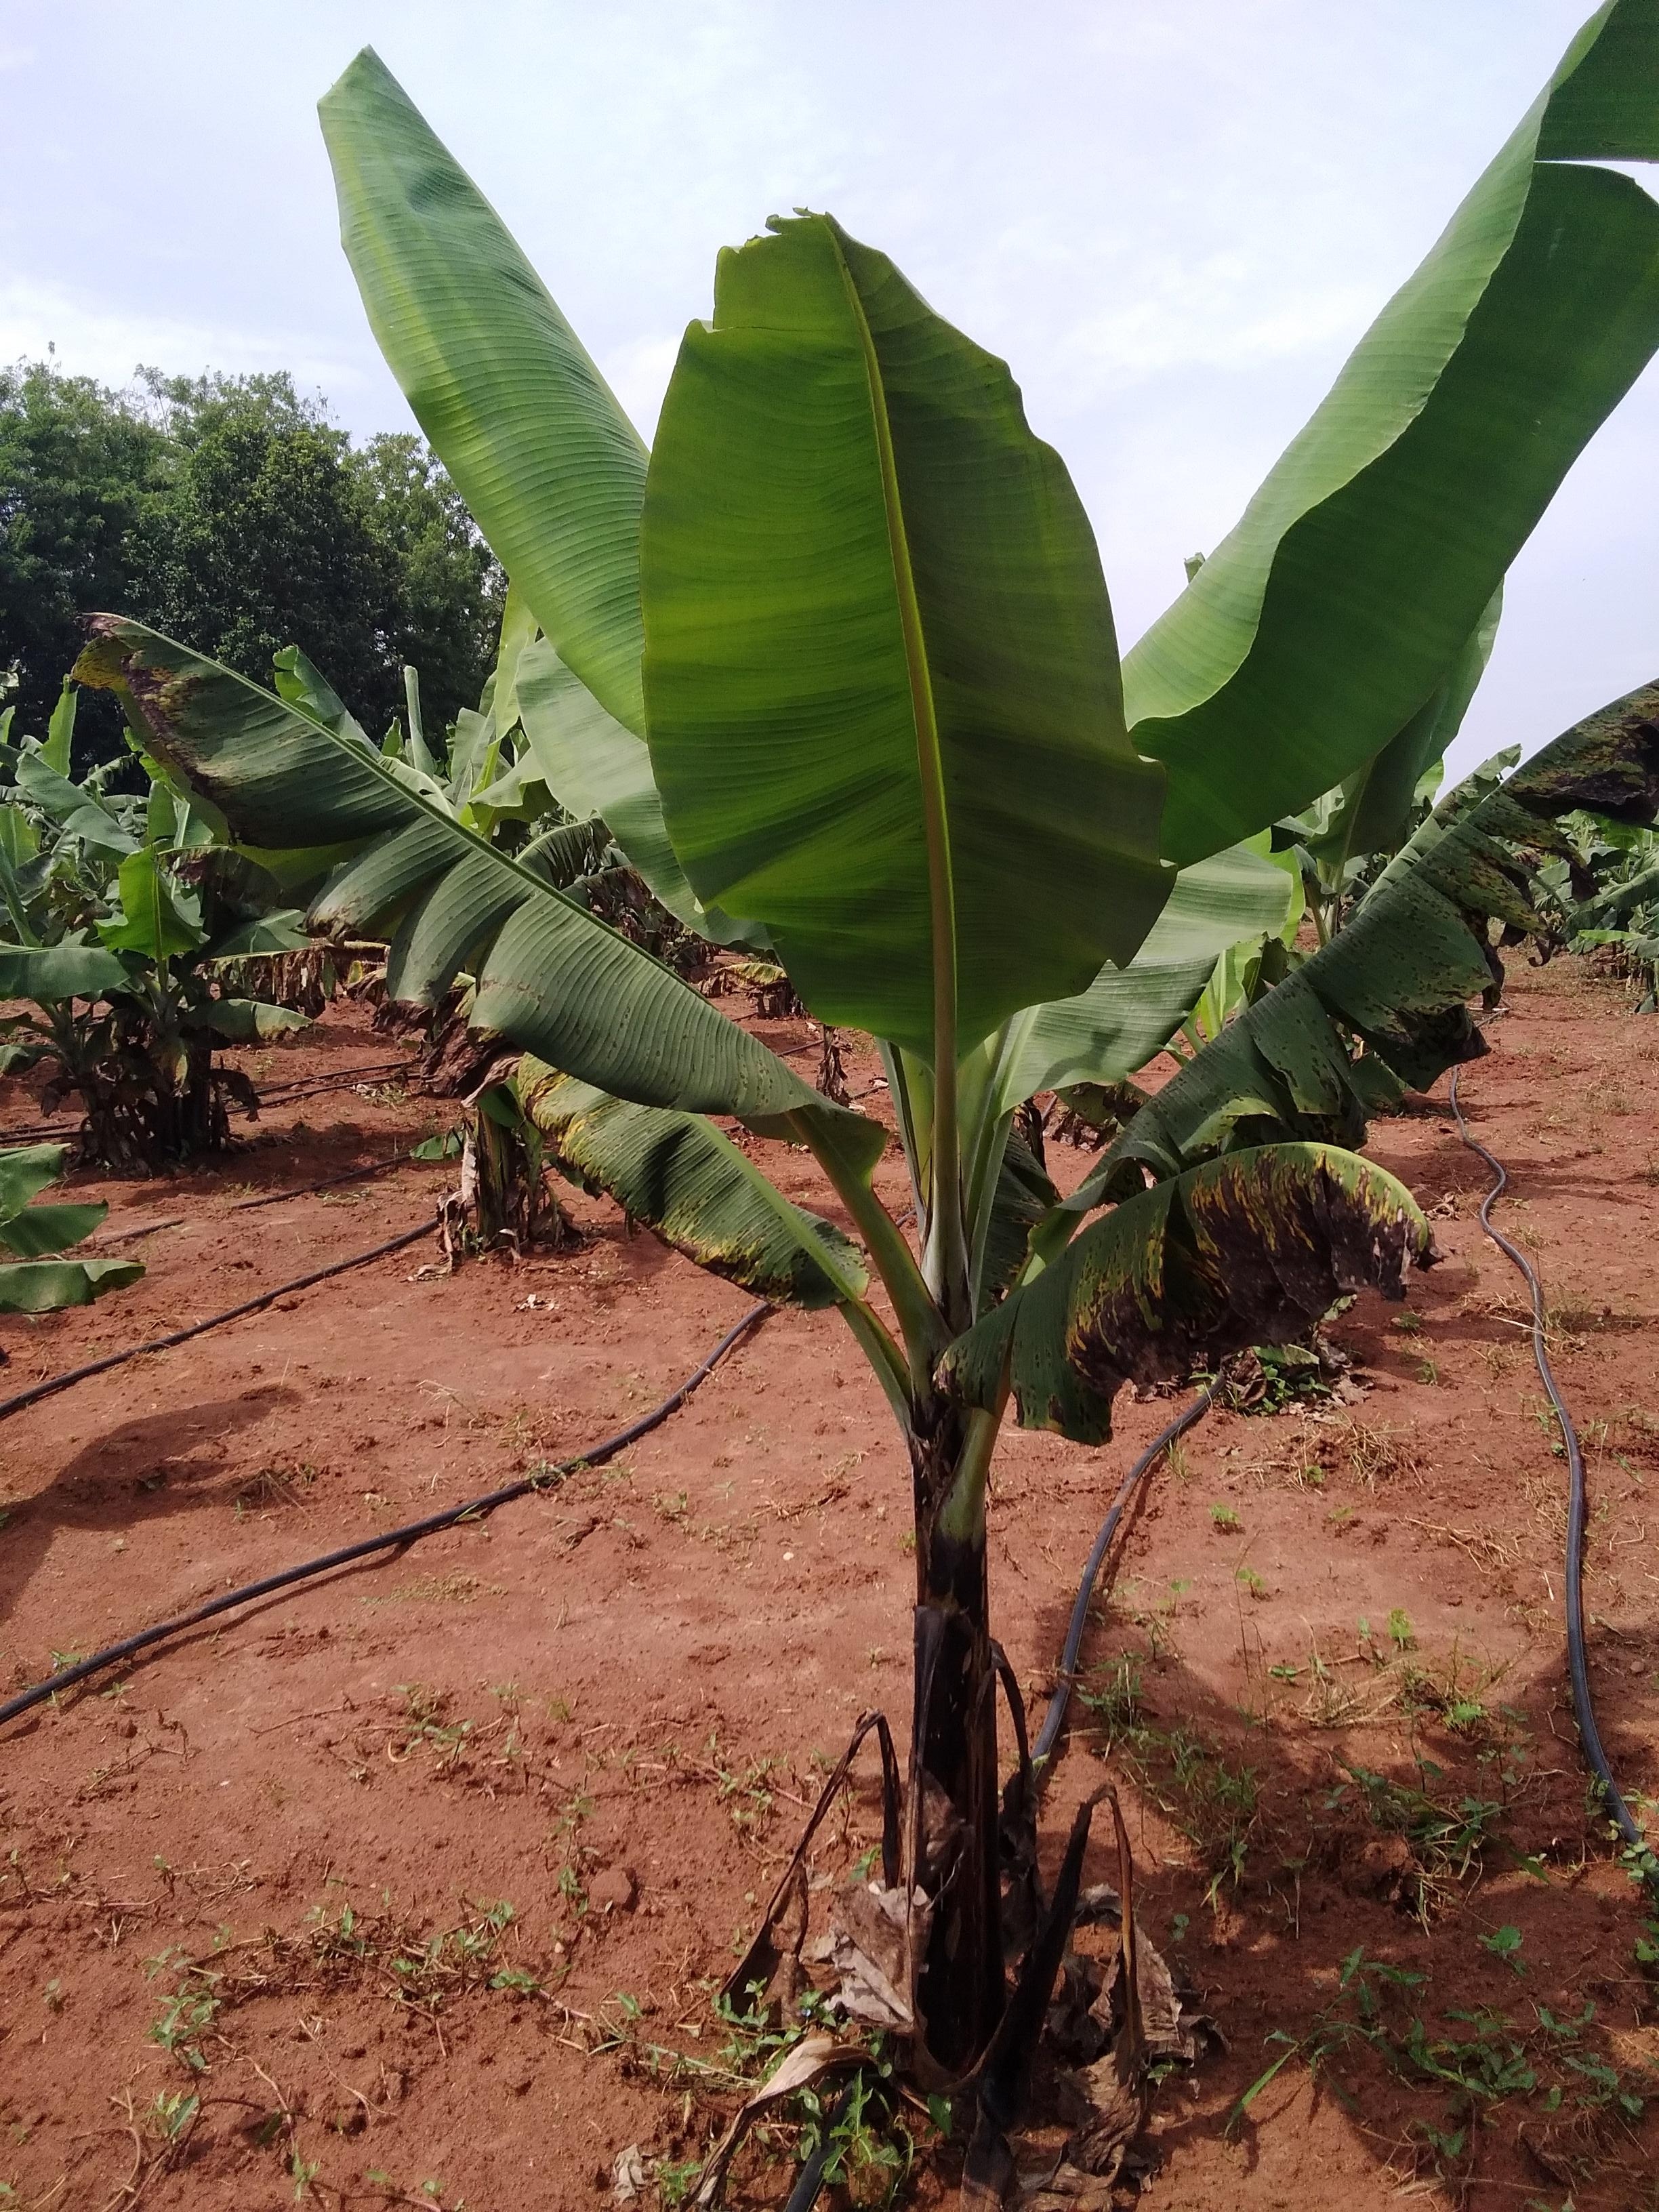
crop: banana
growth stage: vegetative
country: Uganda
